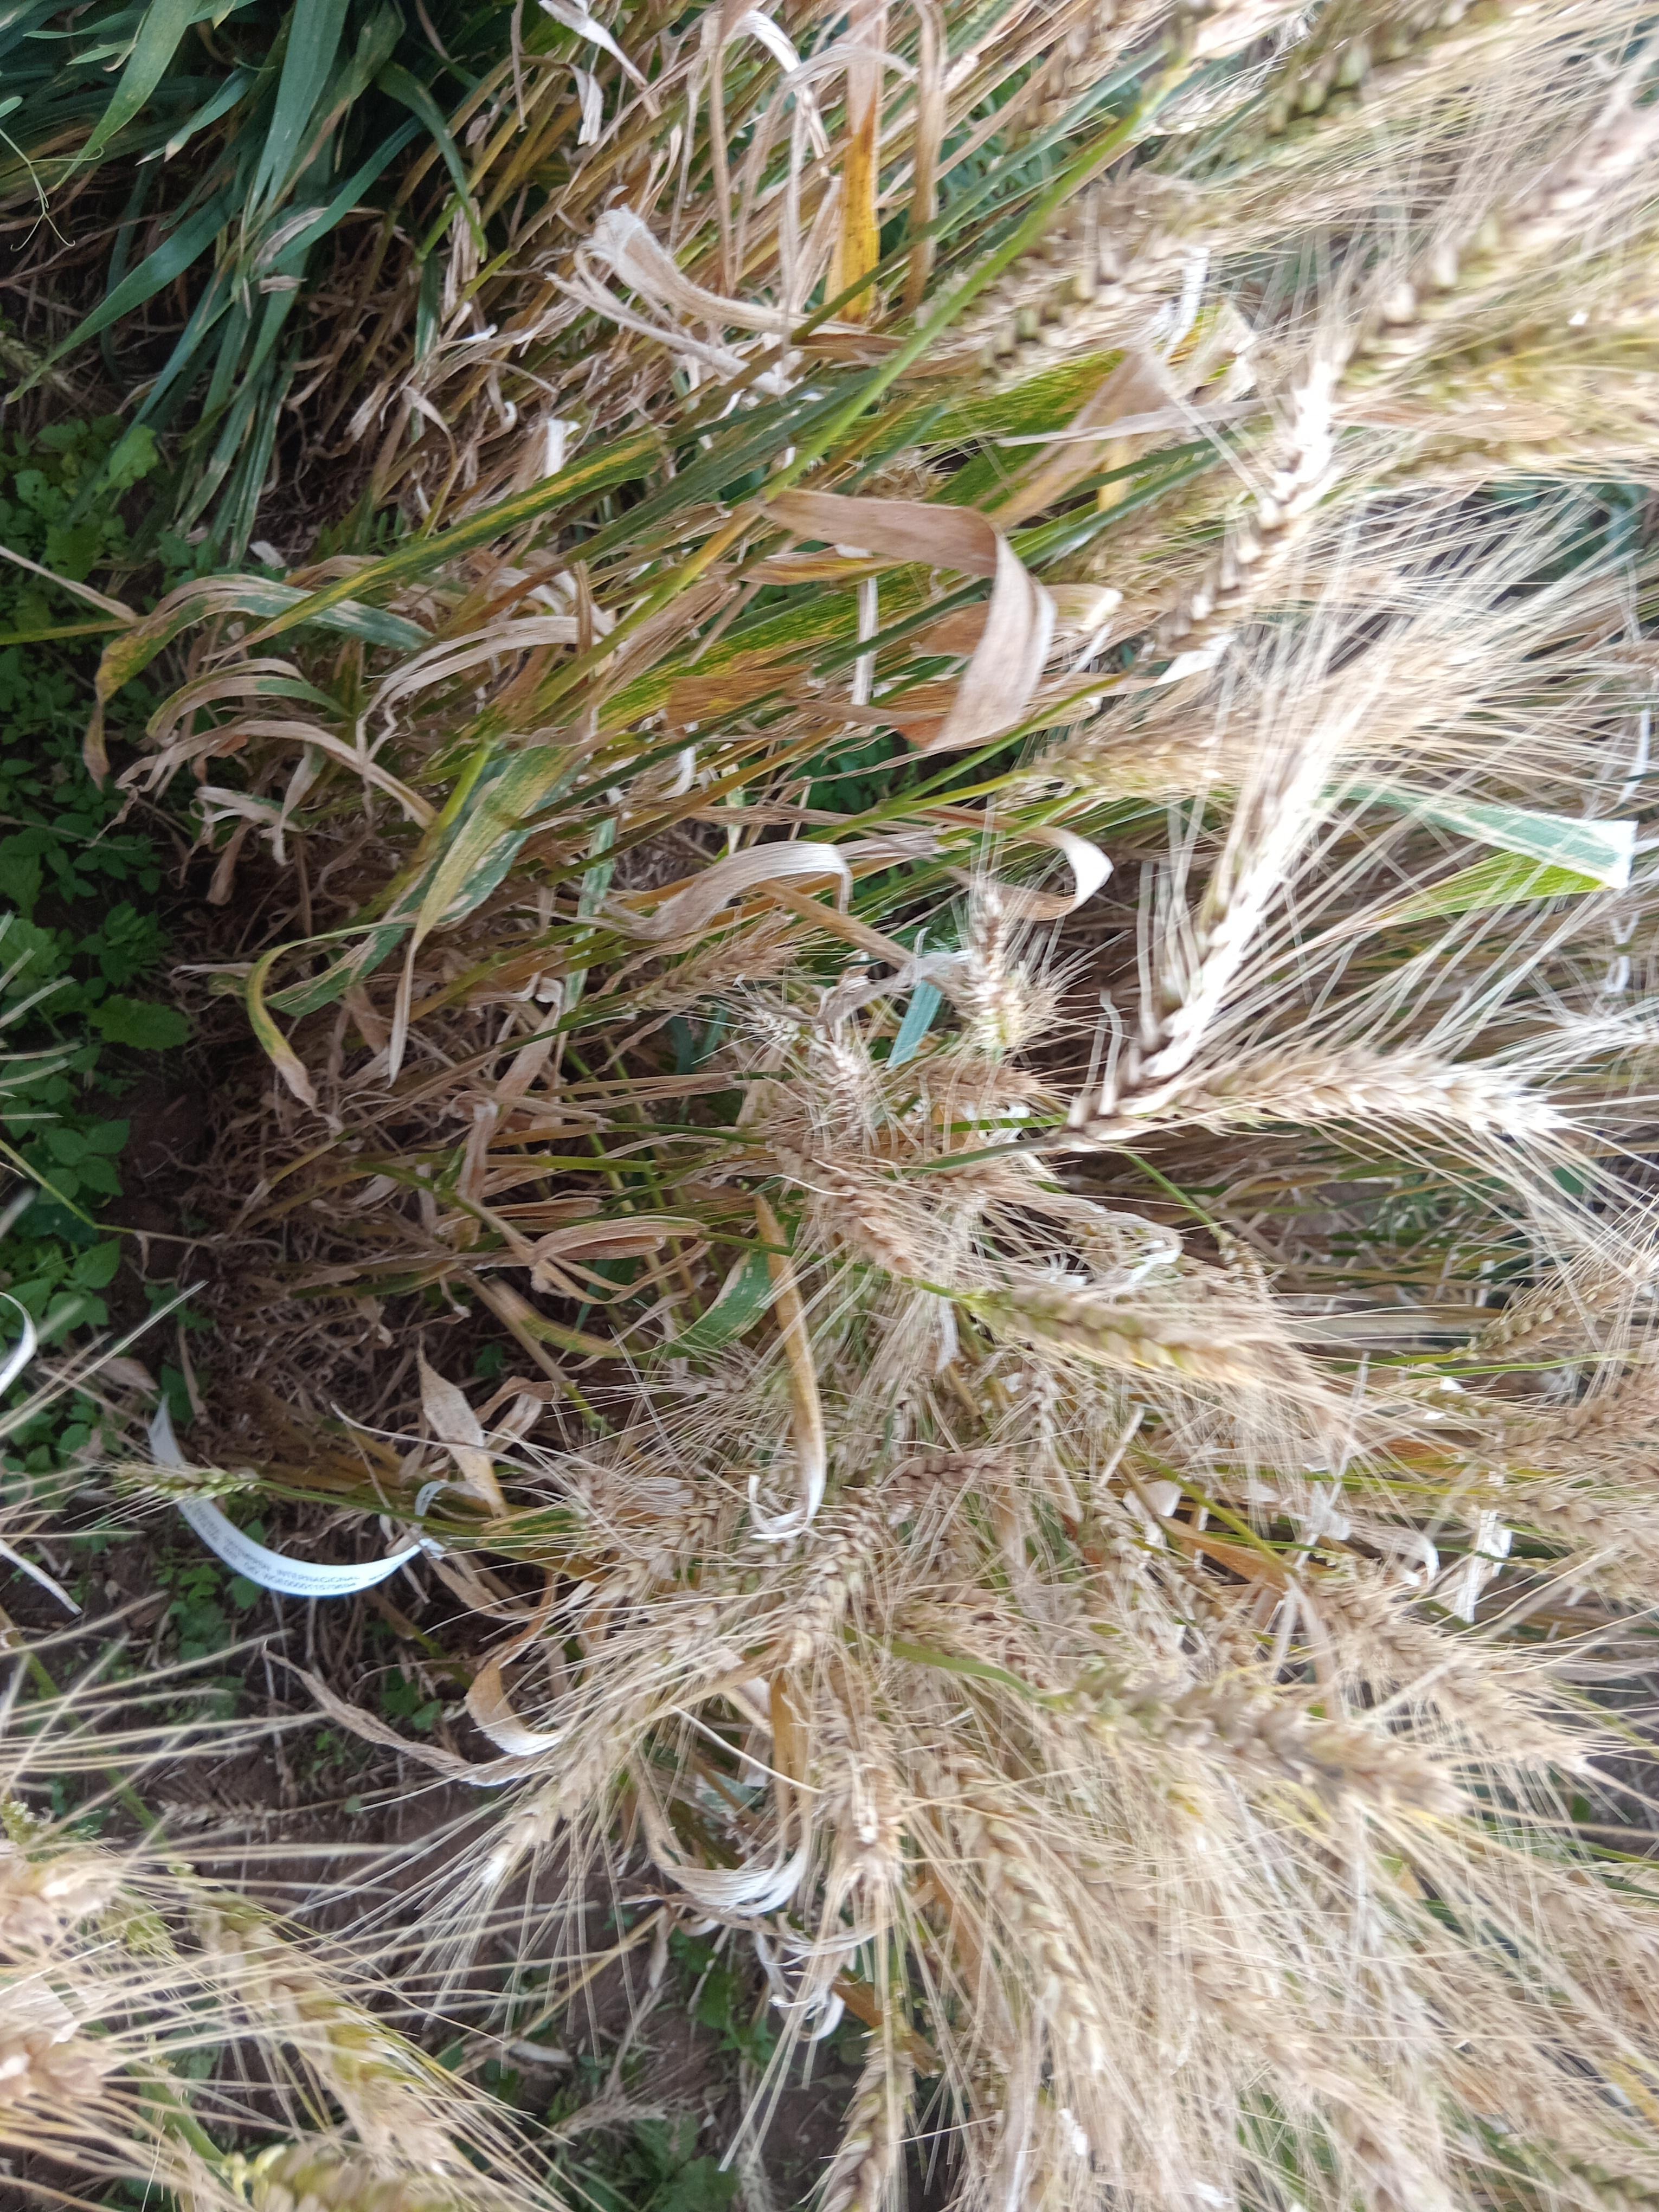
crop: wheat
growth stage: maturity
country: Kenya
